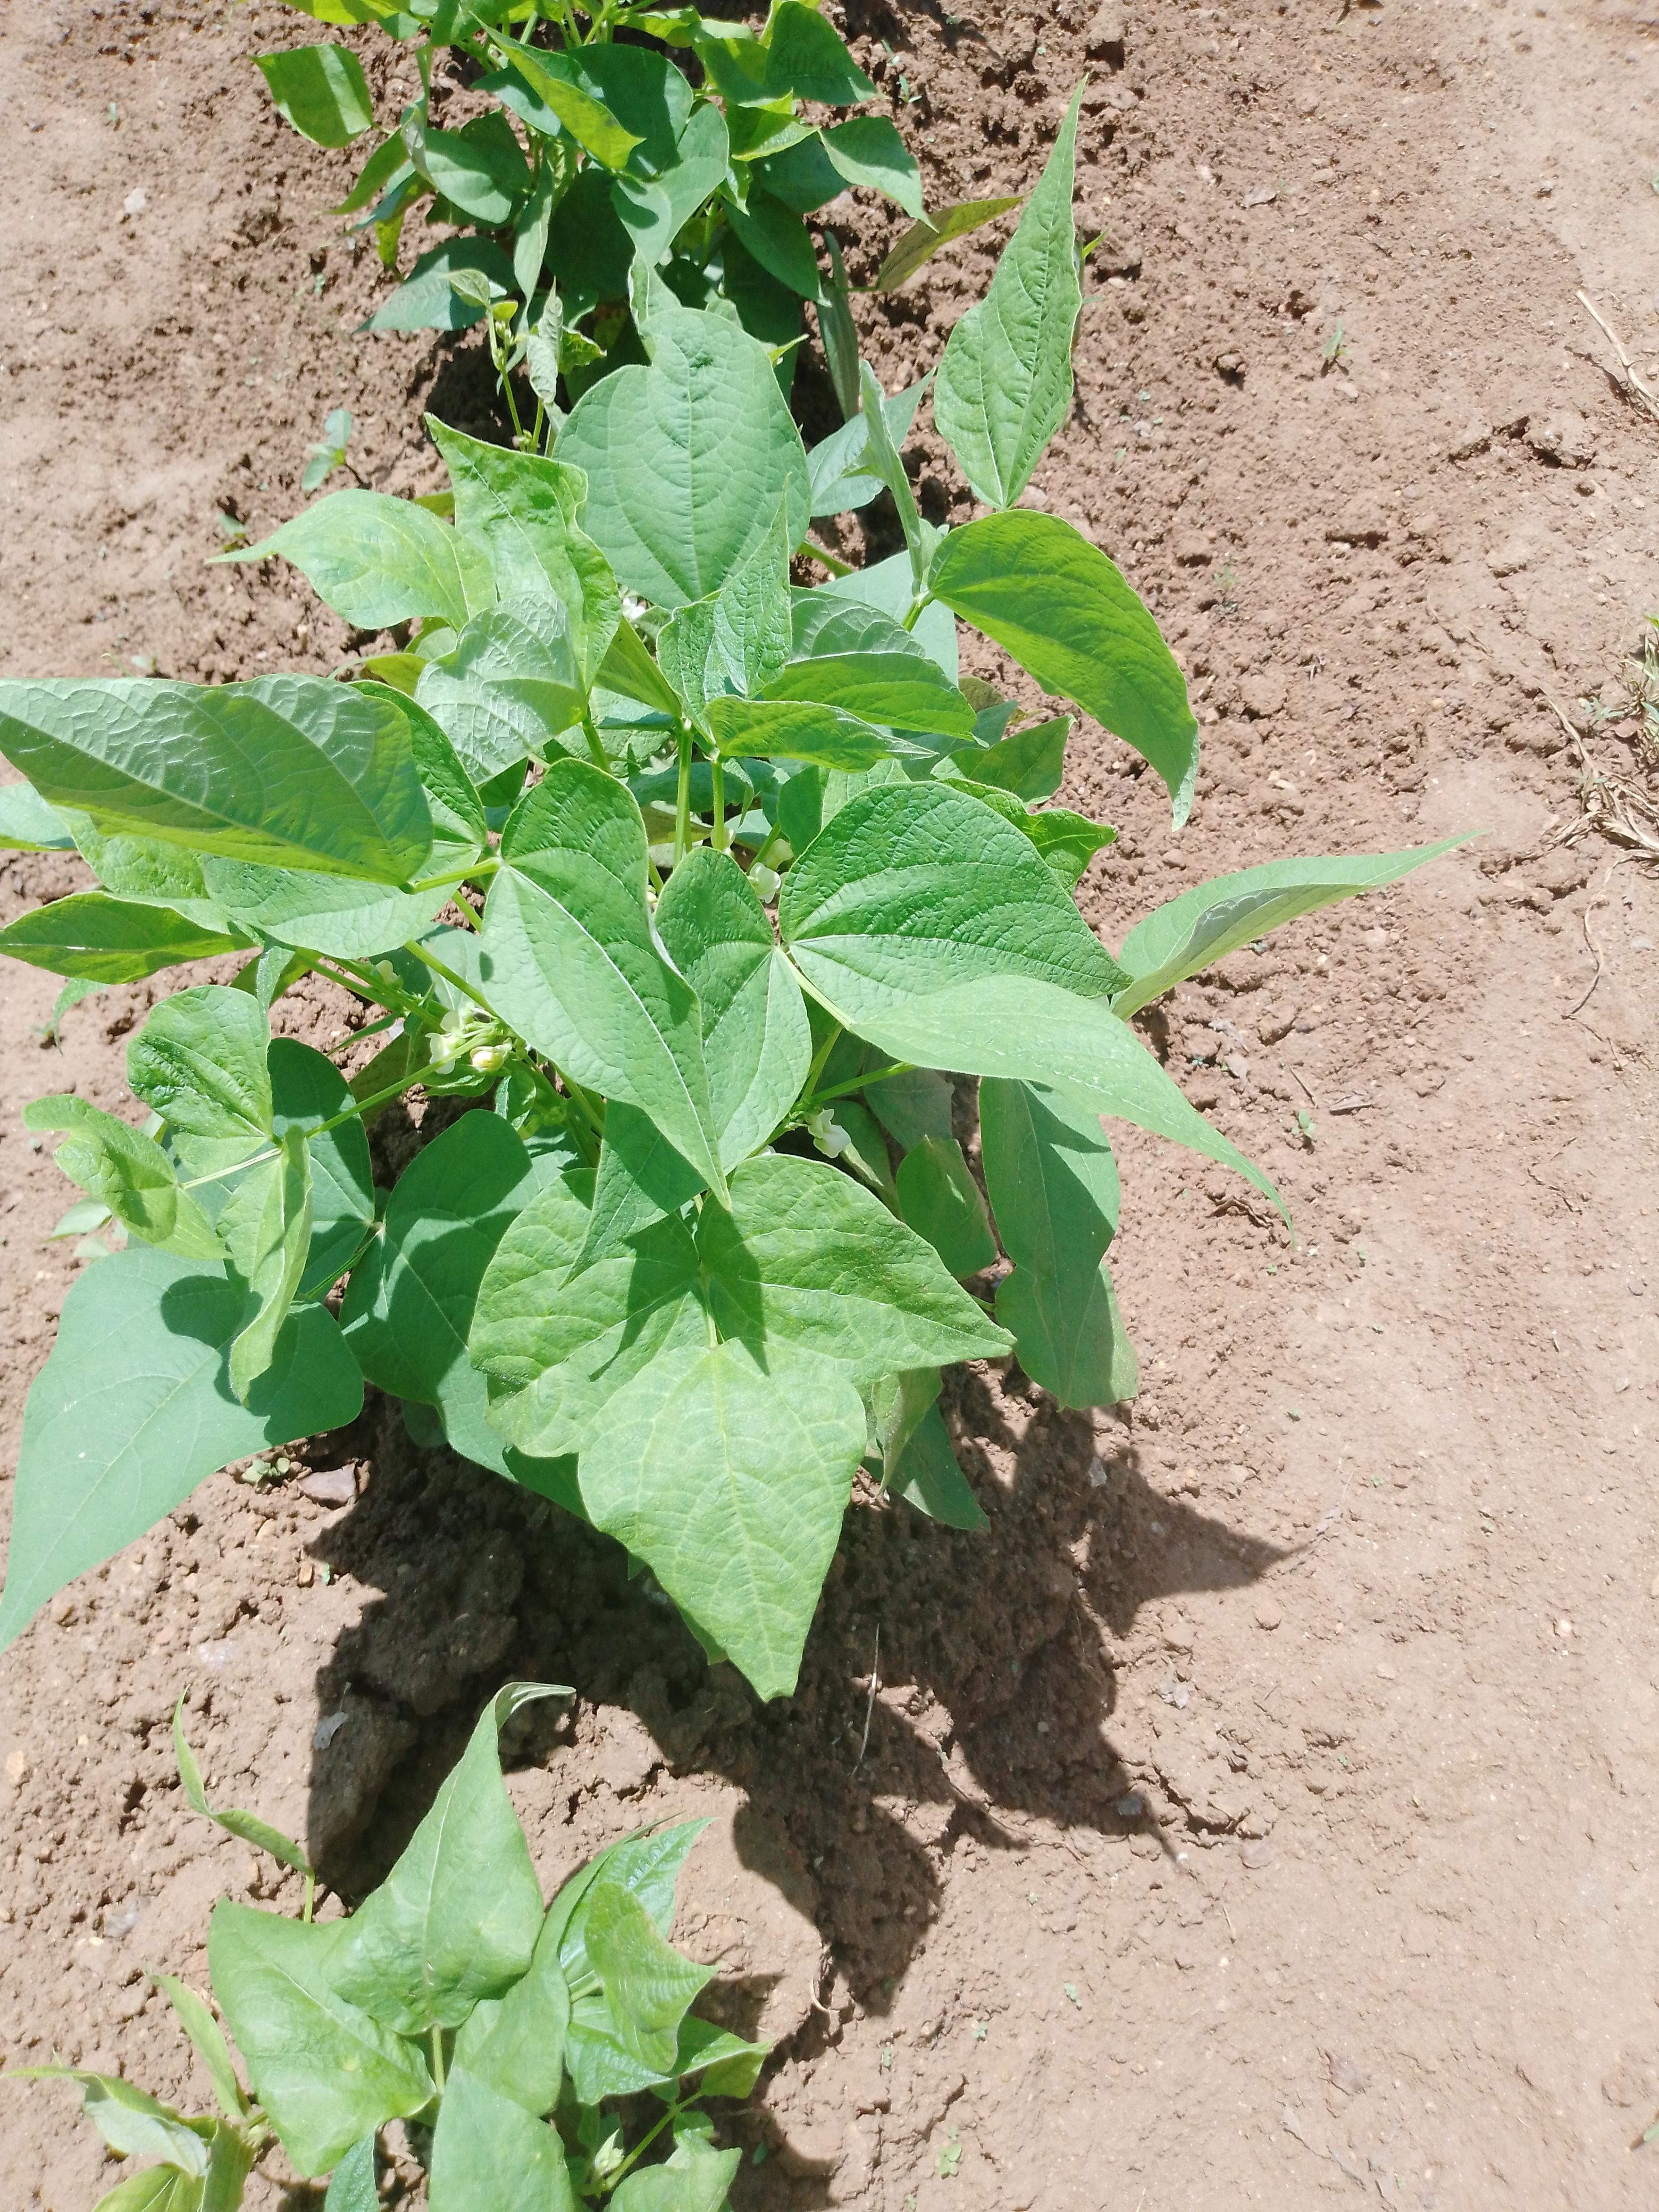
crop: common bean
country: Malawi
